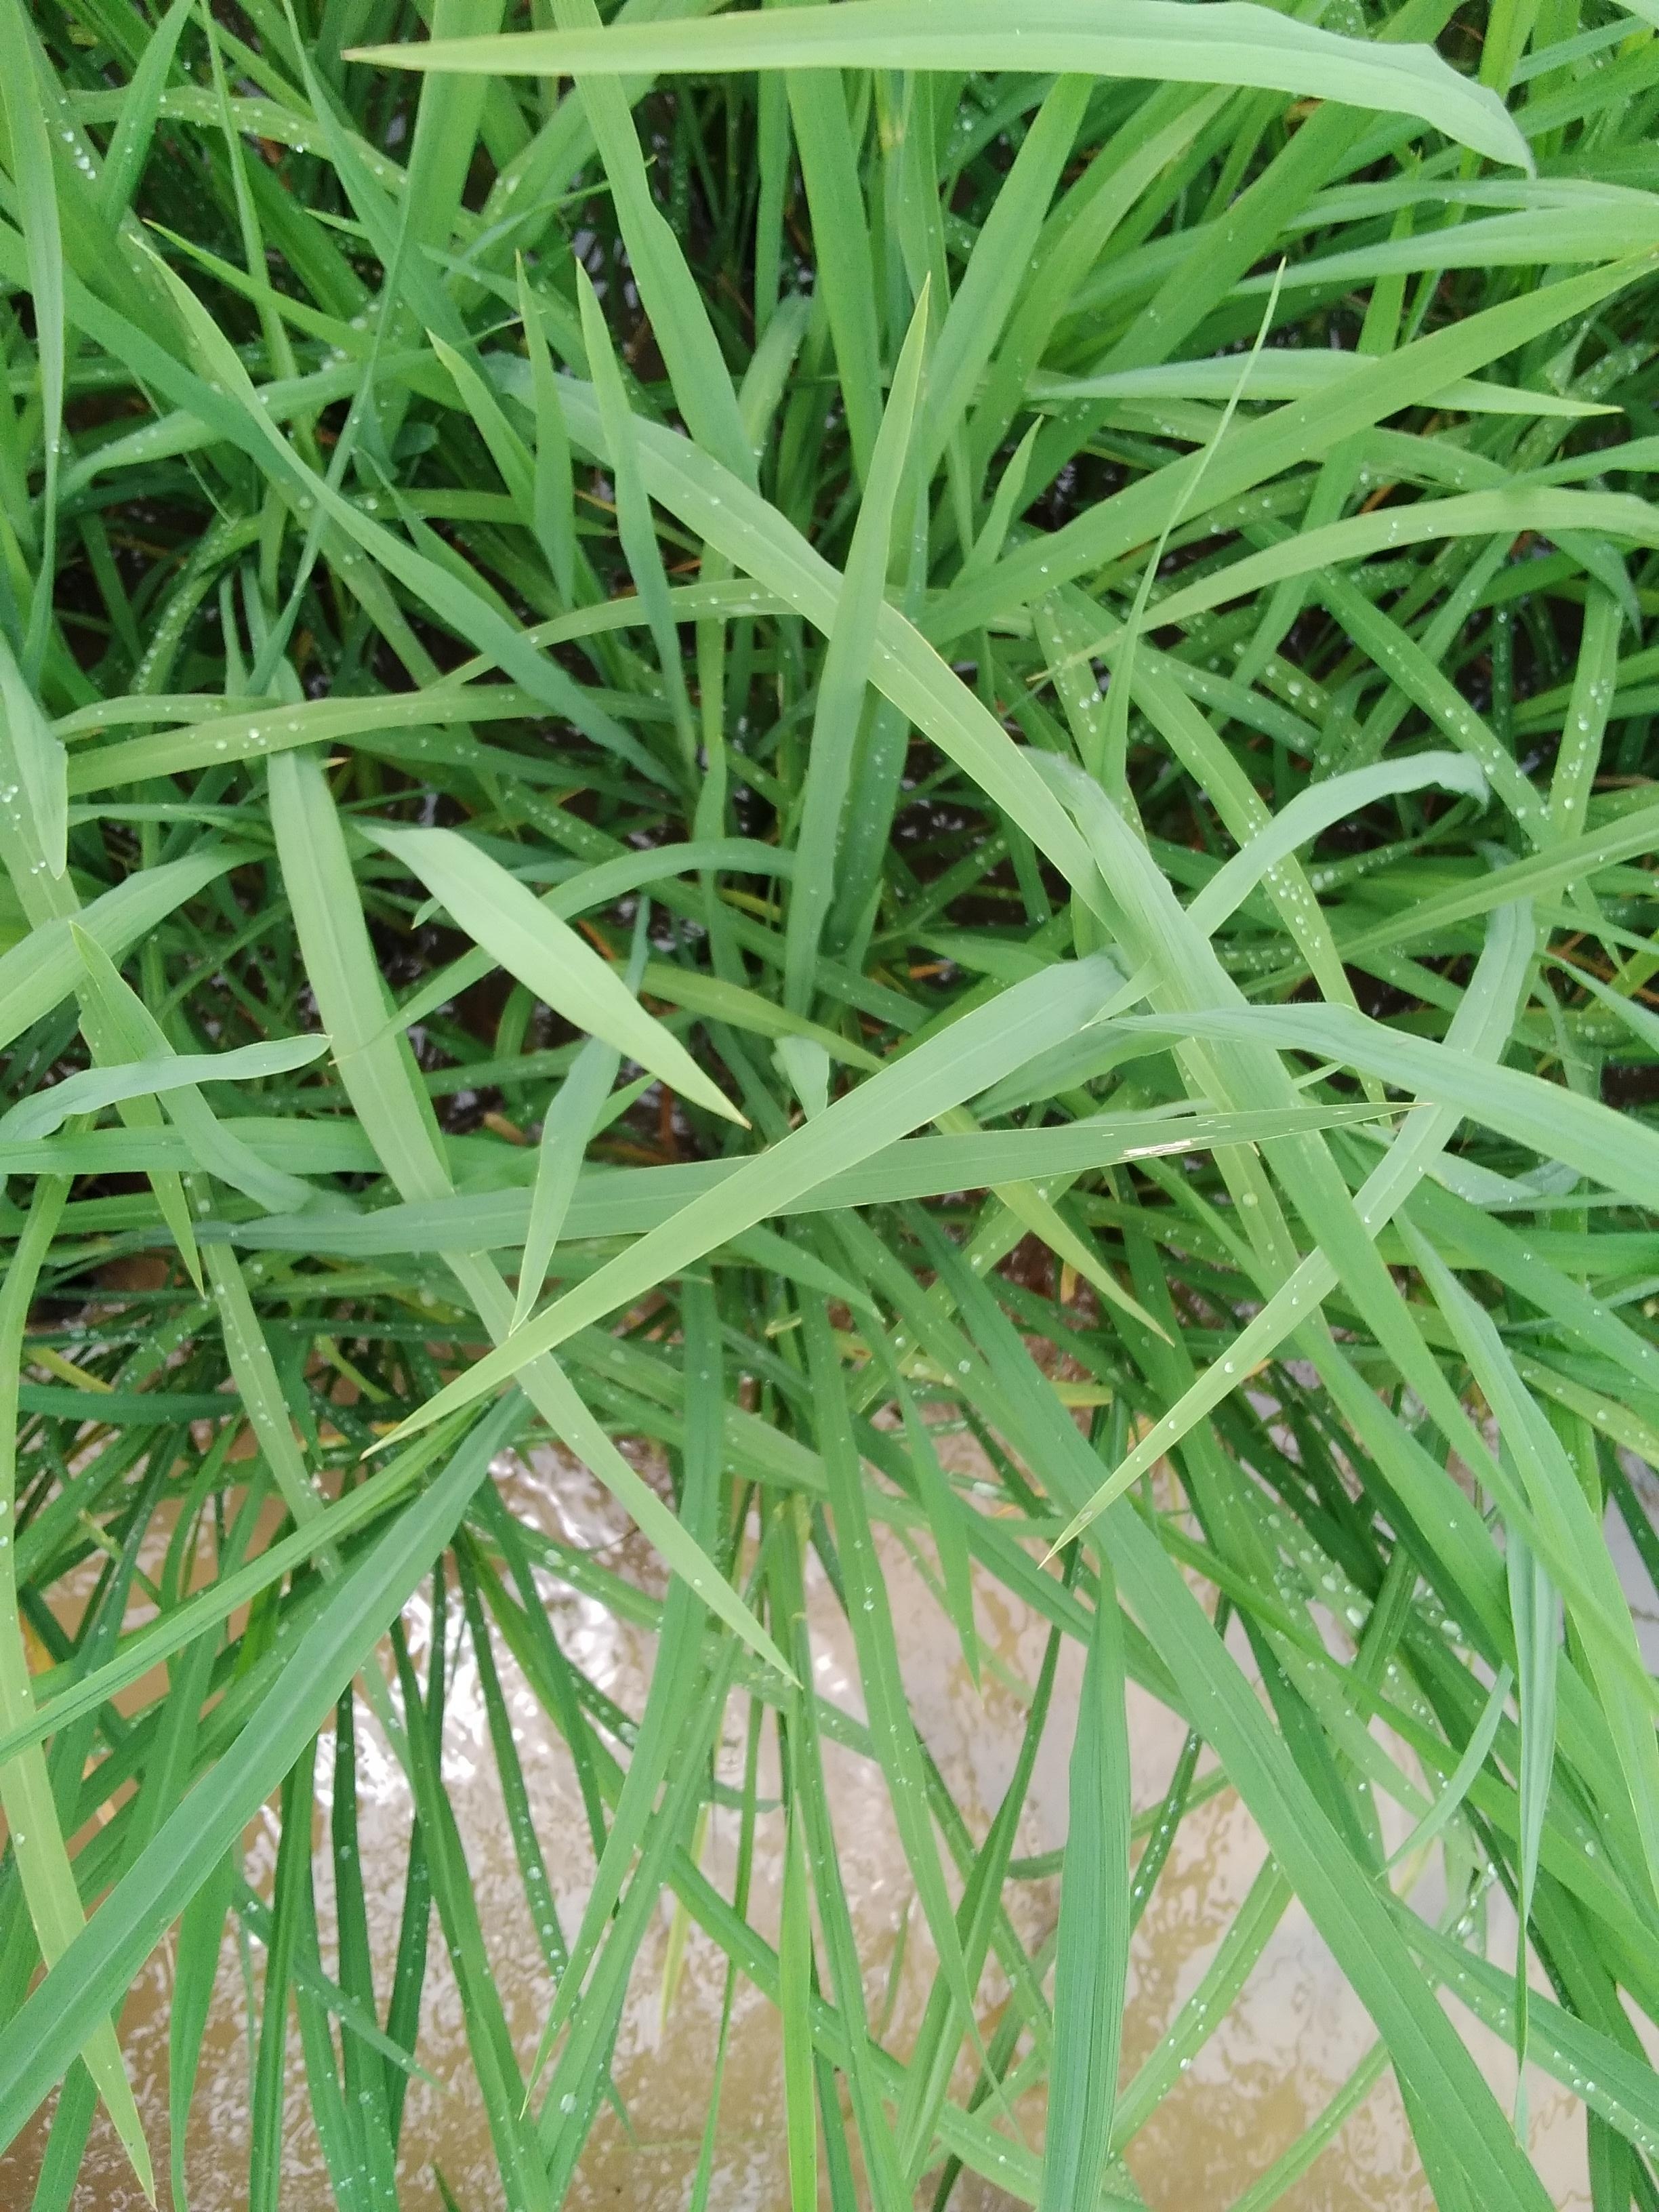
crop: rice
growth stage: elongation stem
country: Nigeria
